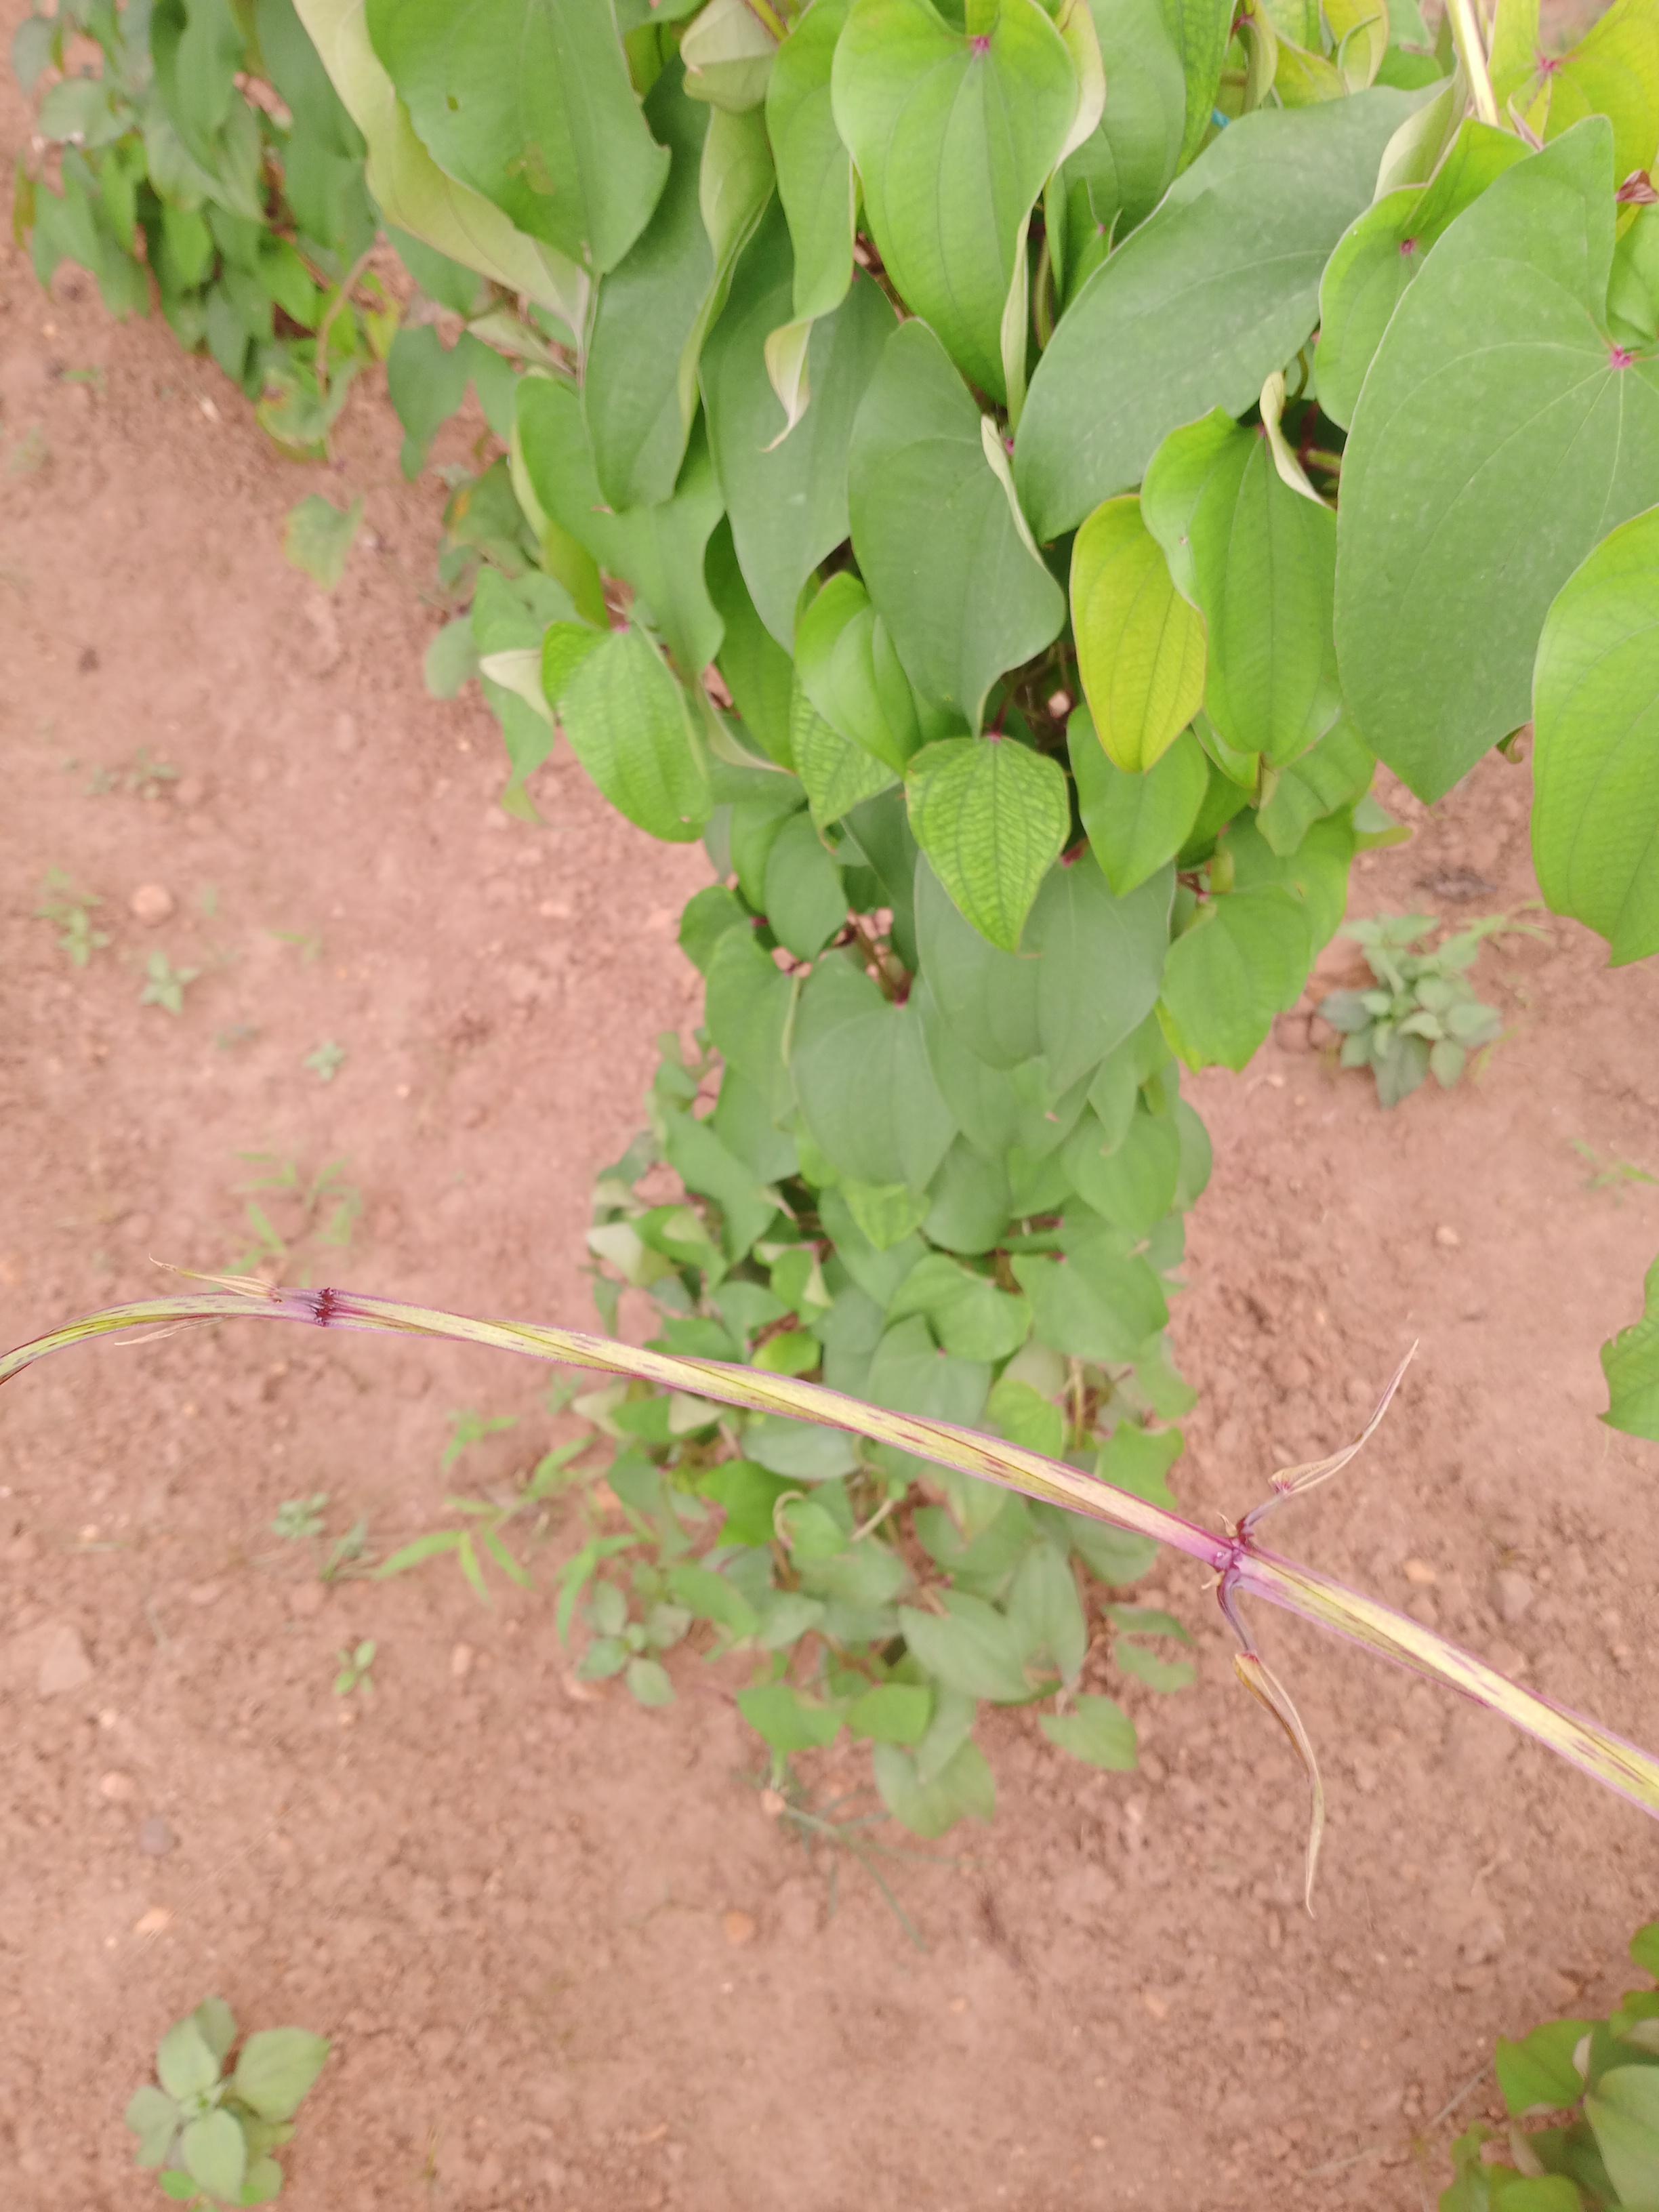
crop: yam
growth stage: vegetative
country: Nigeria
